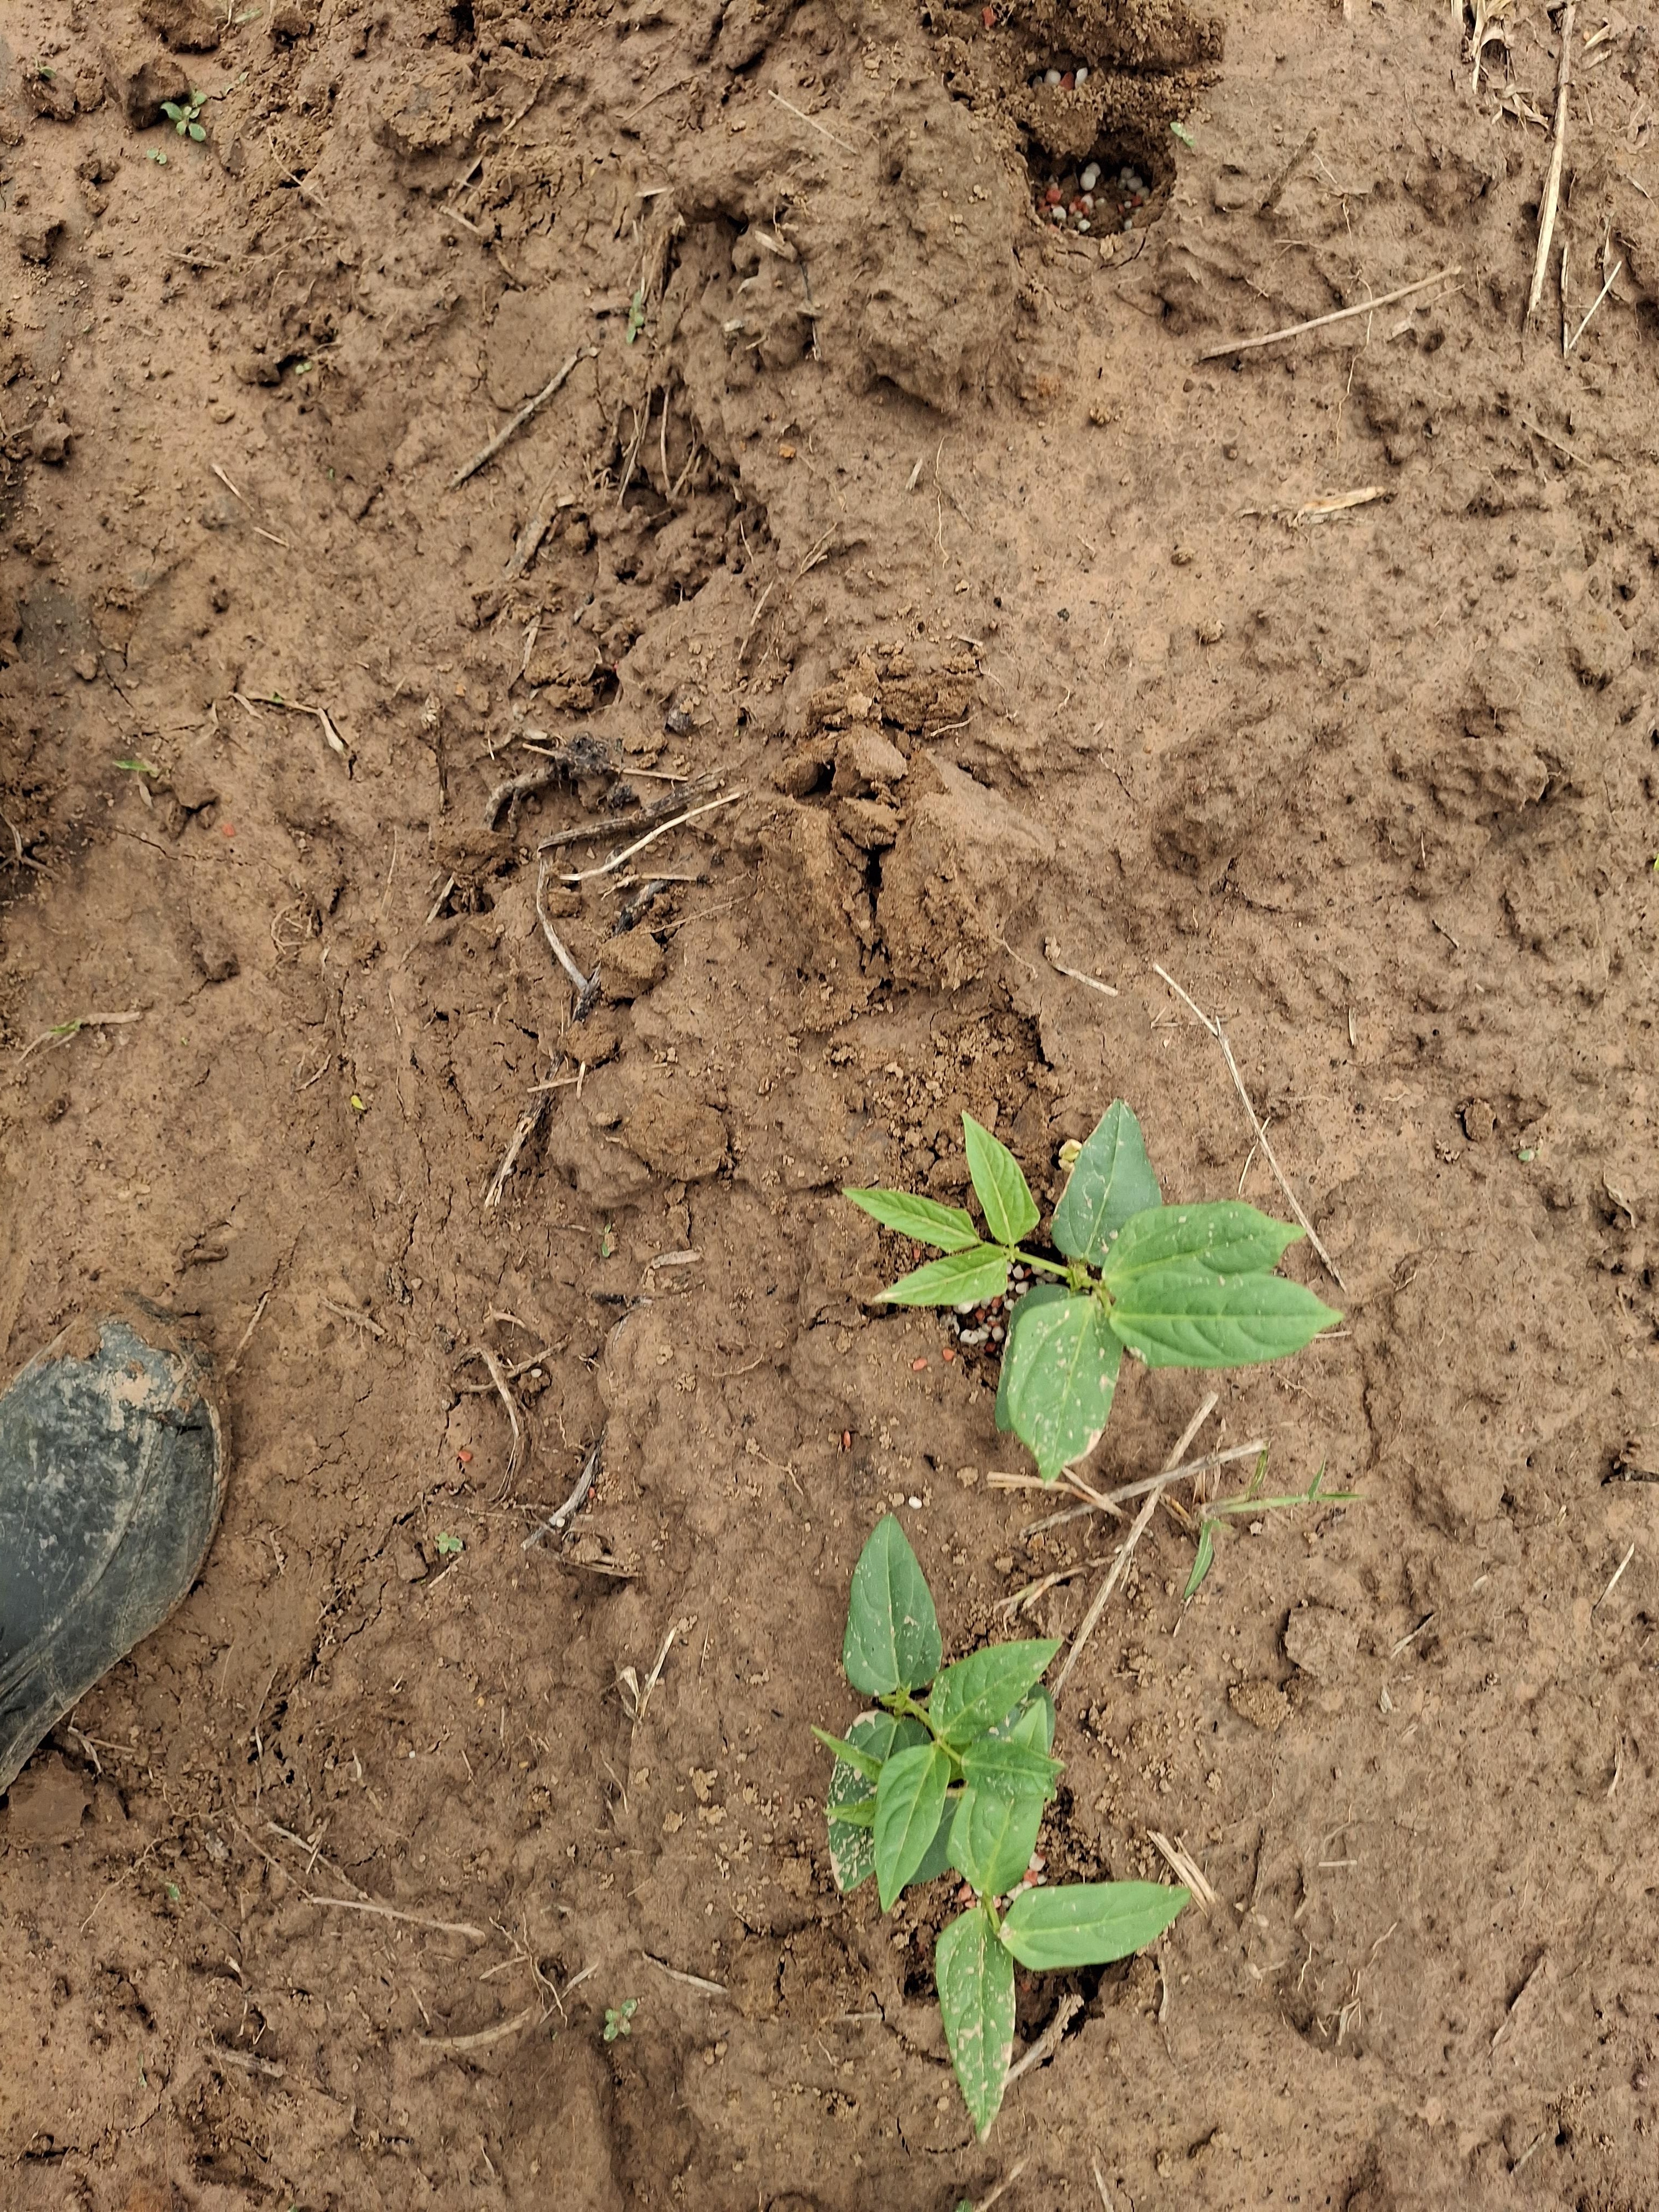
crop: cowpea
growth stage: emergence
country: Nigeria
